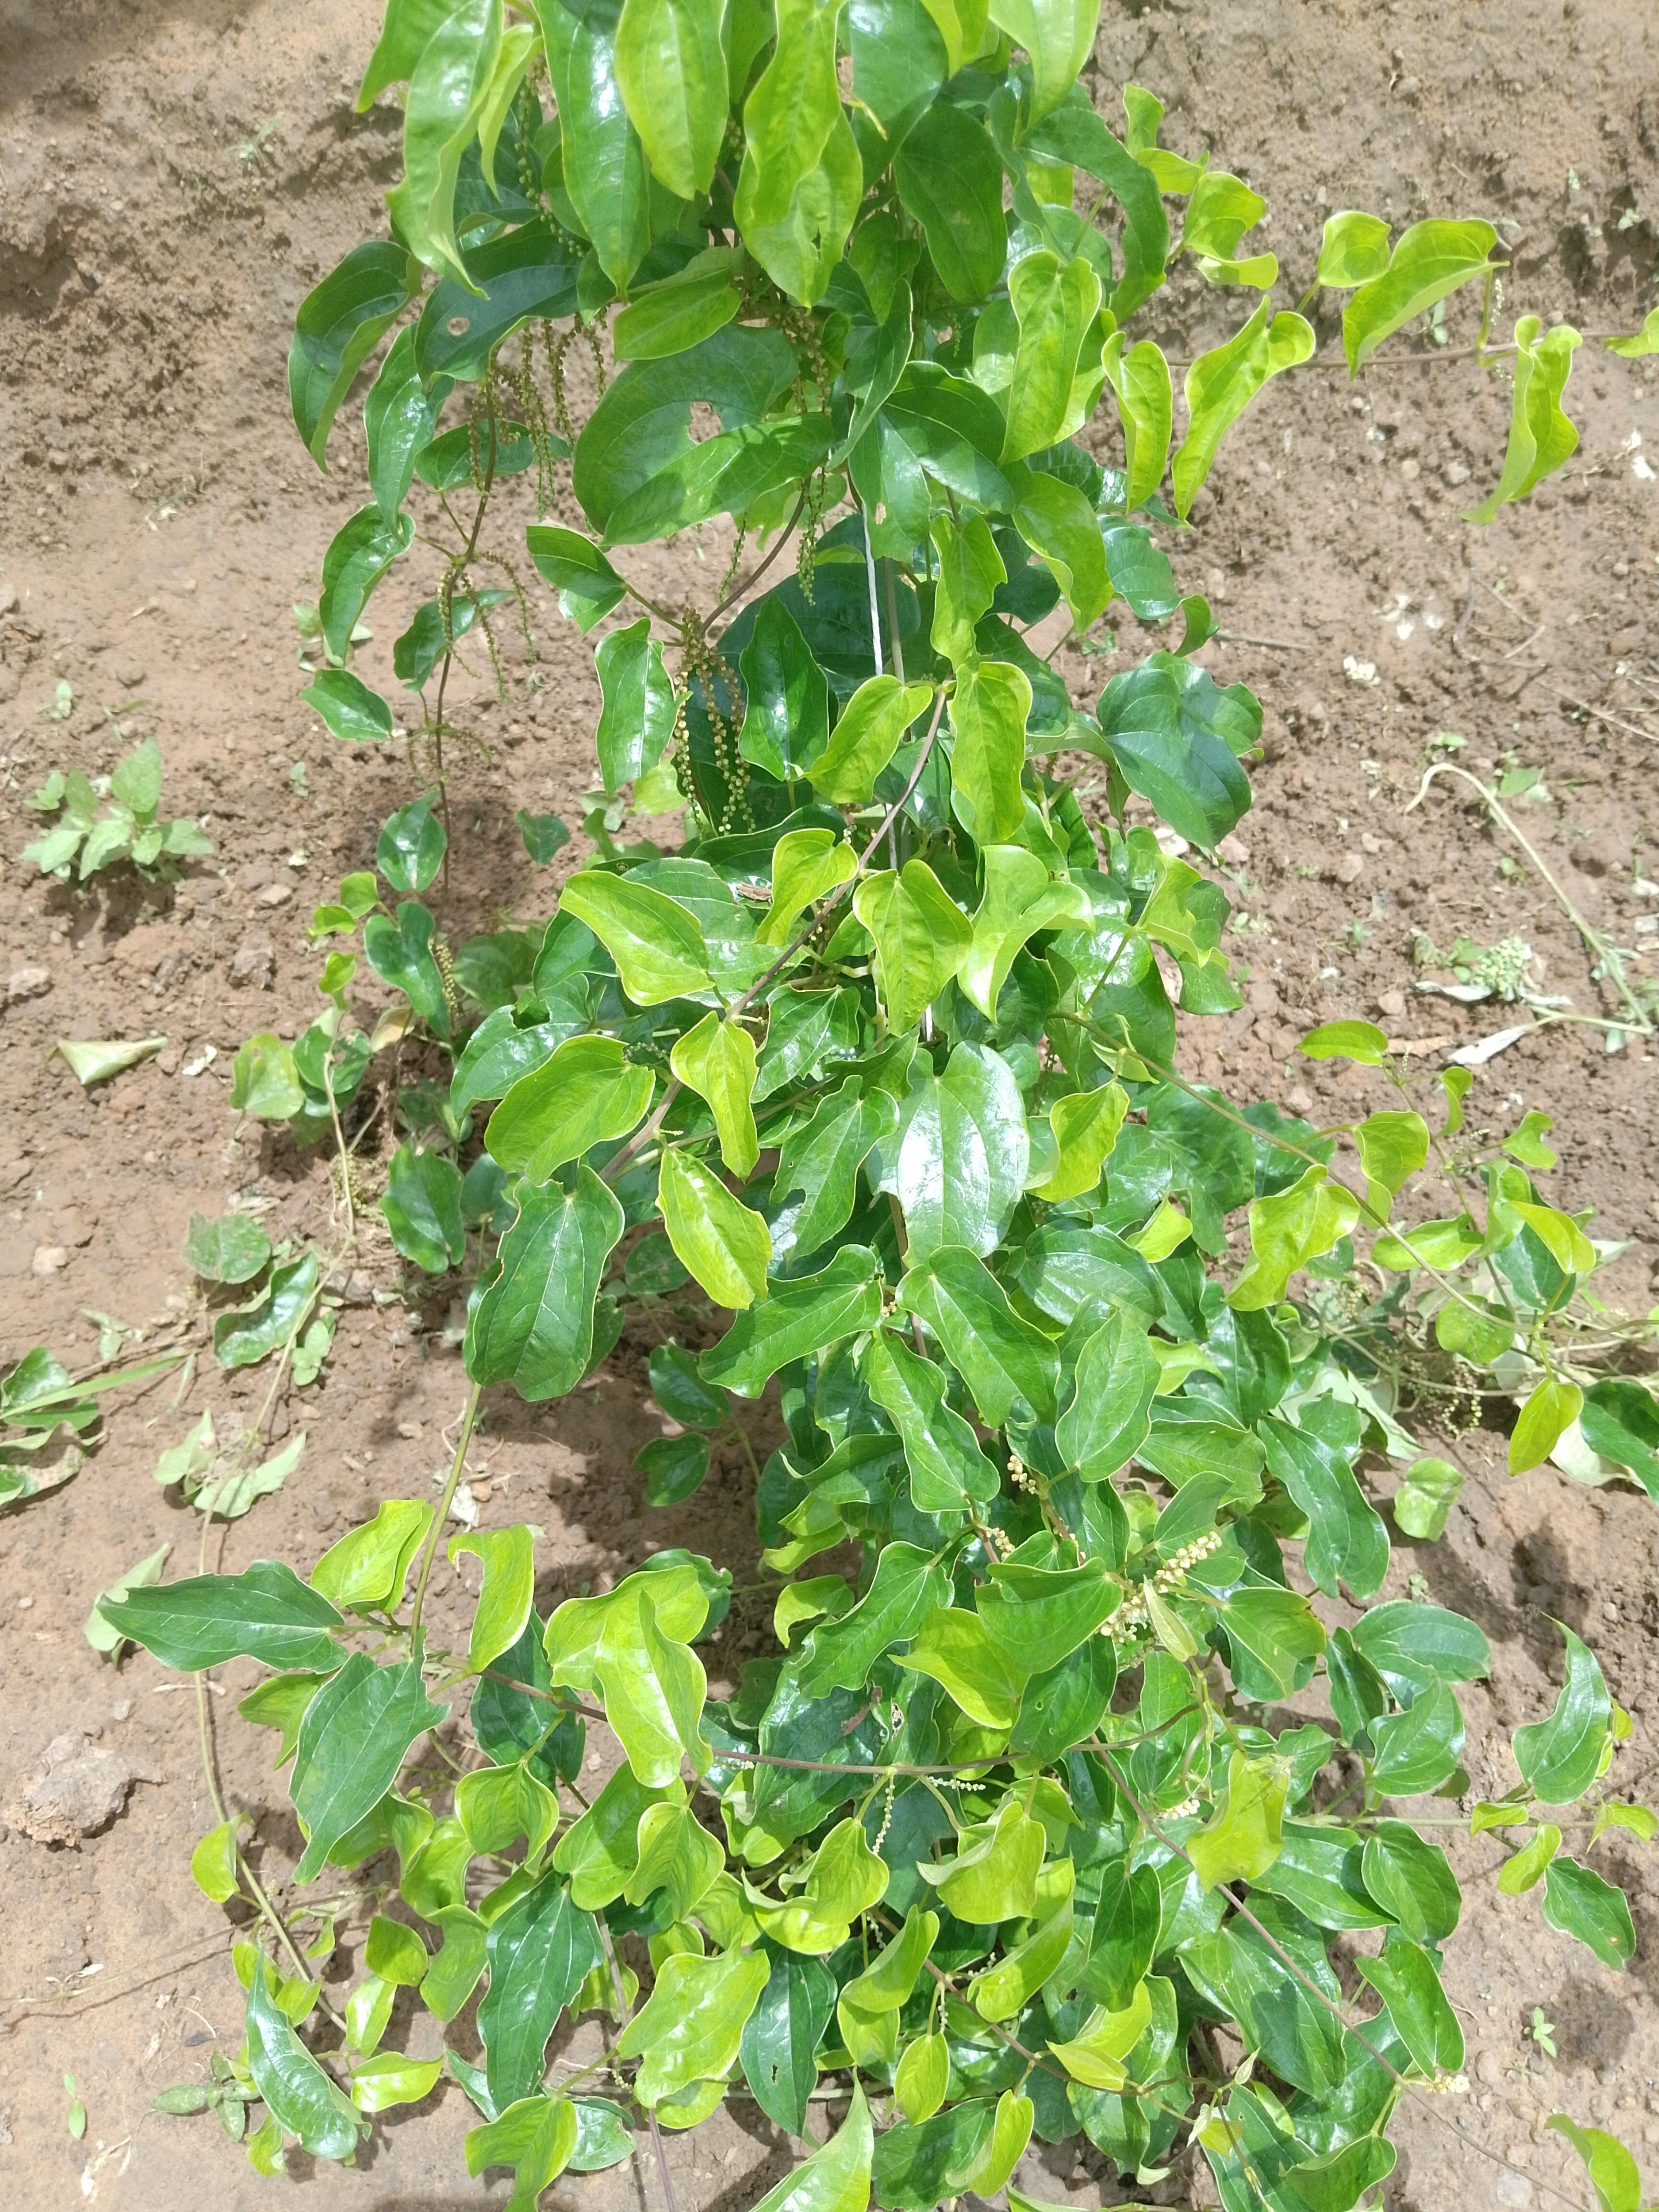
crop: yam
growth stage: vegetative
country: Nigeria
